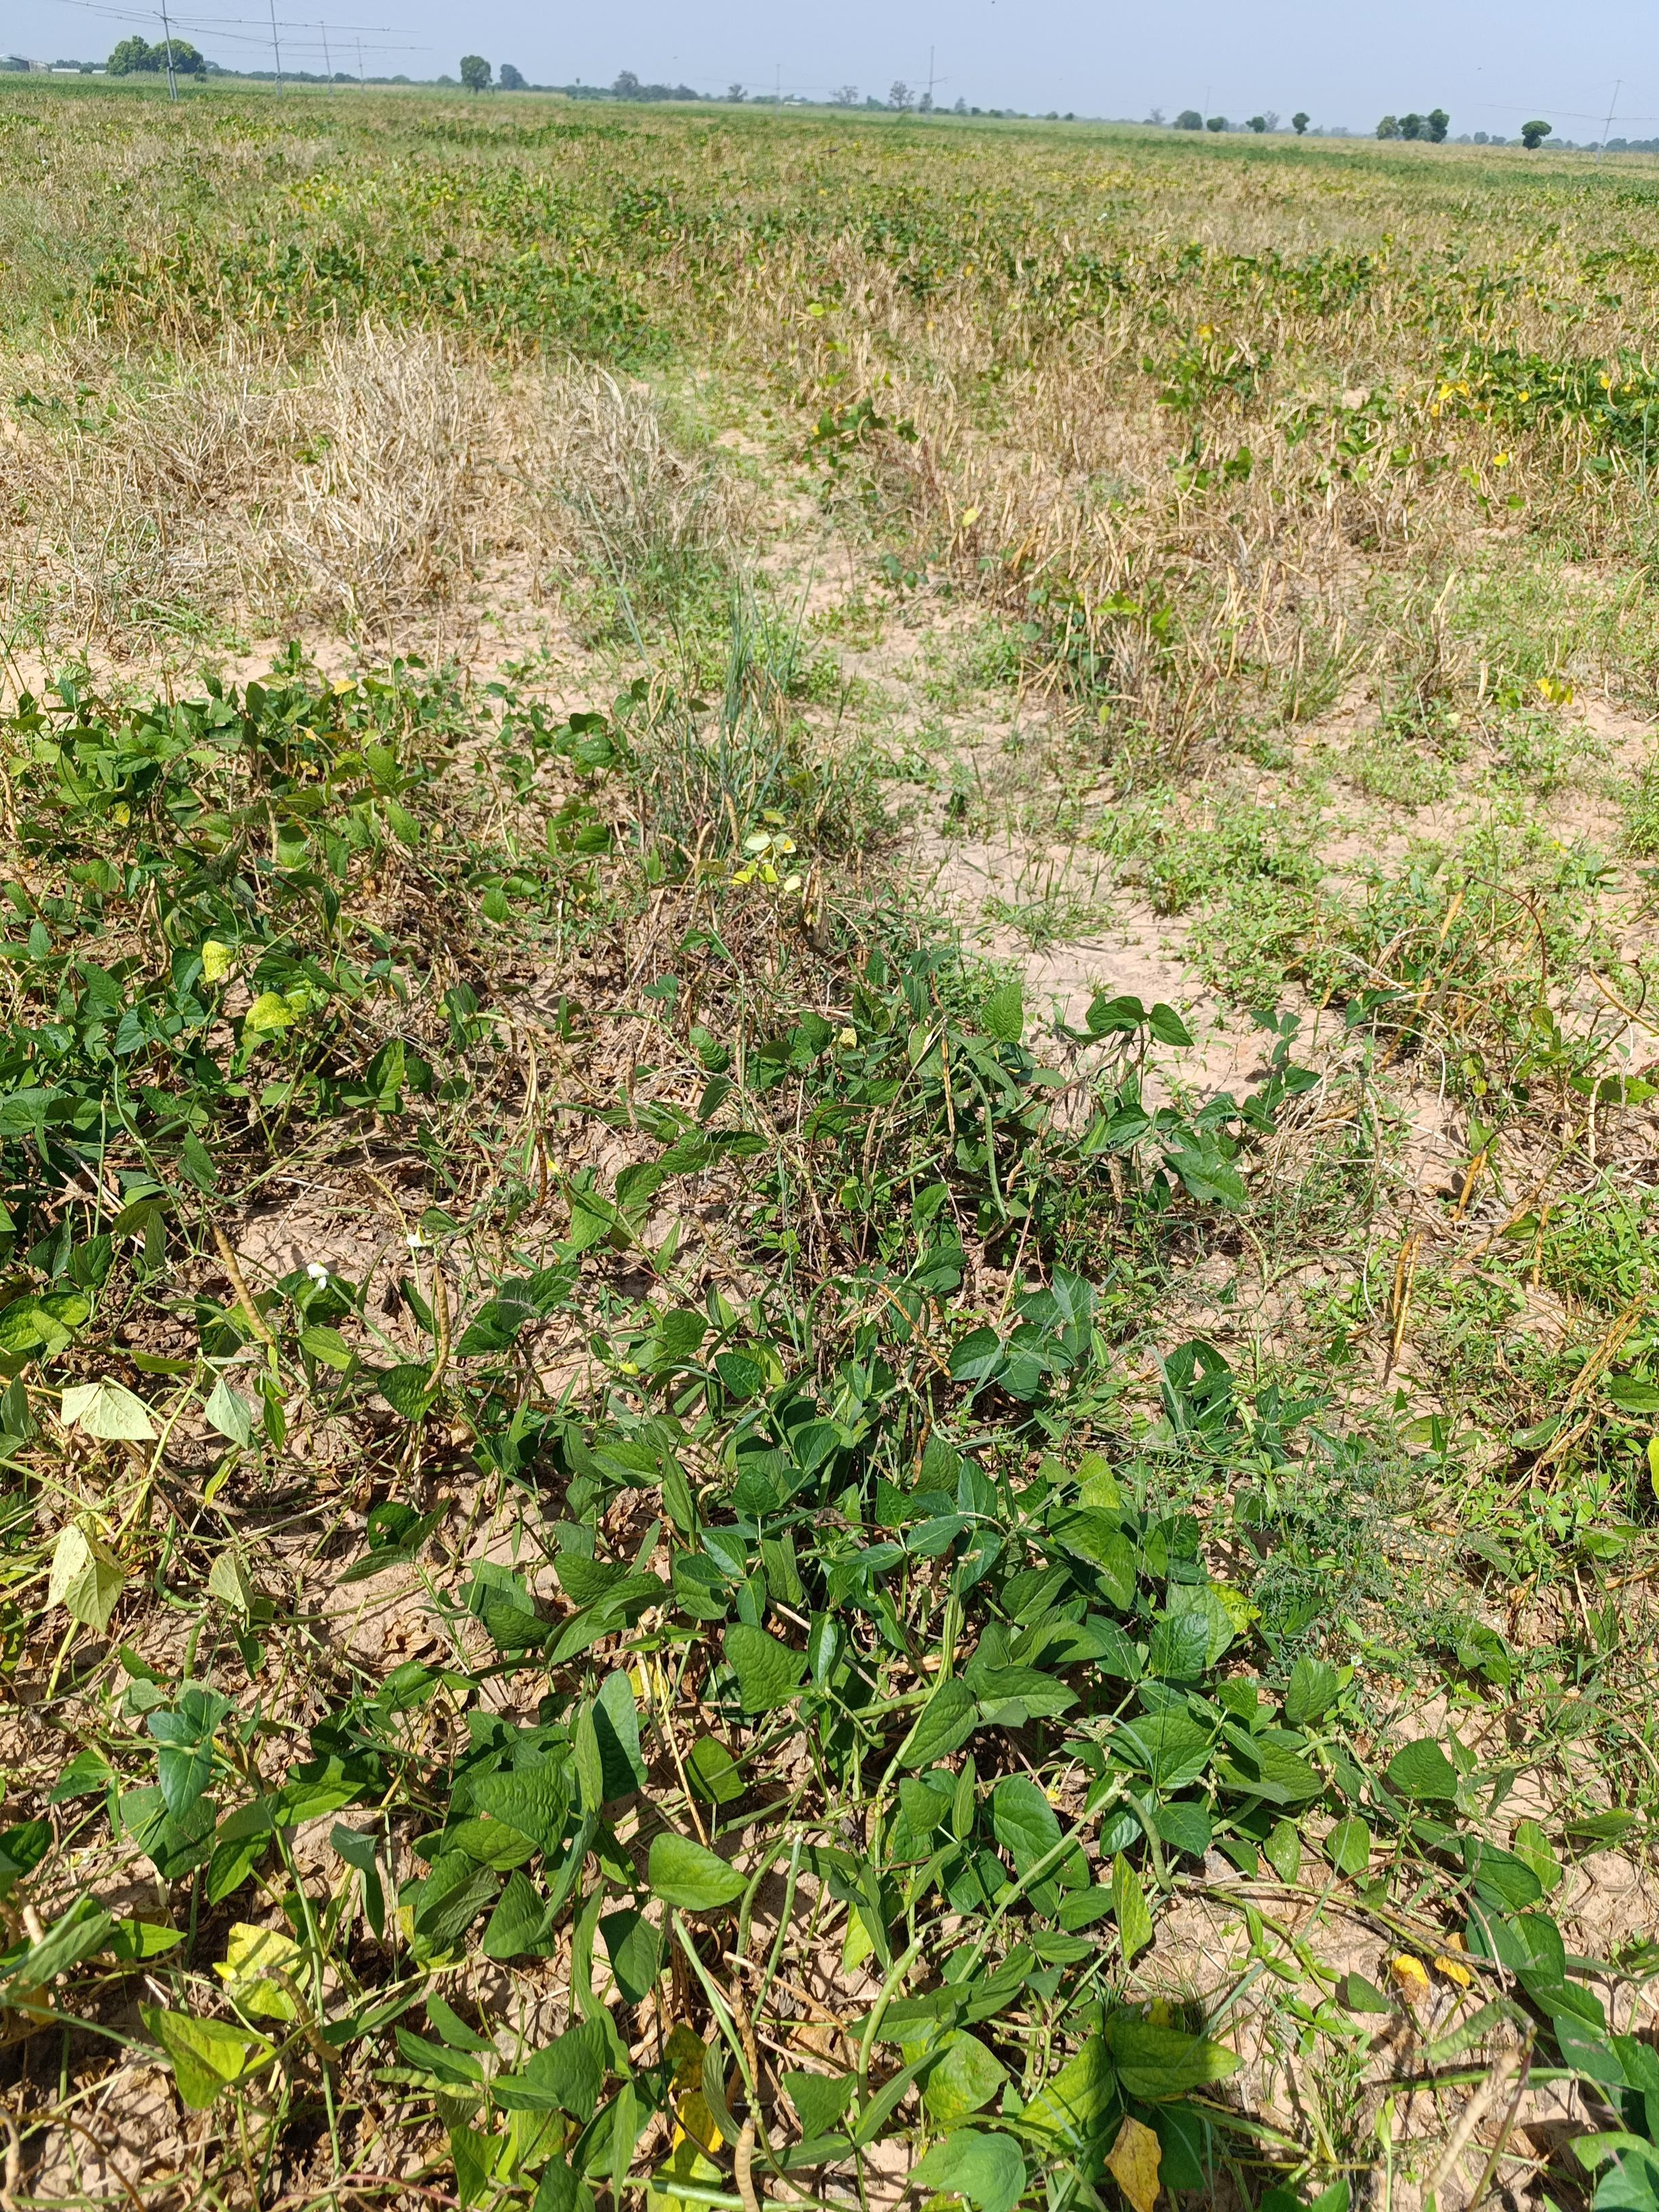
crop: cowpea
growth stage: maturity
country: Nigeria
